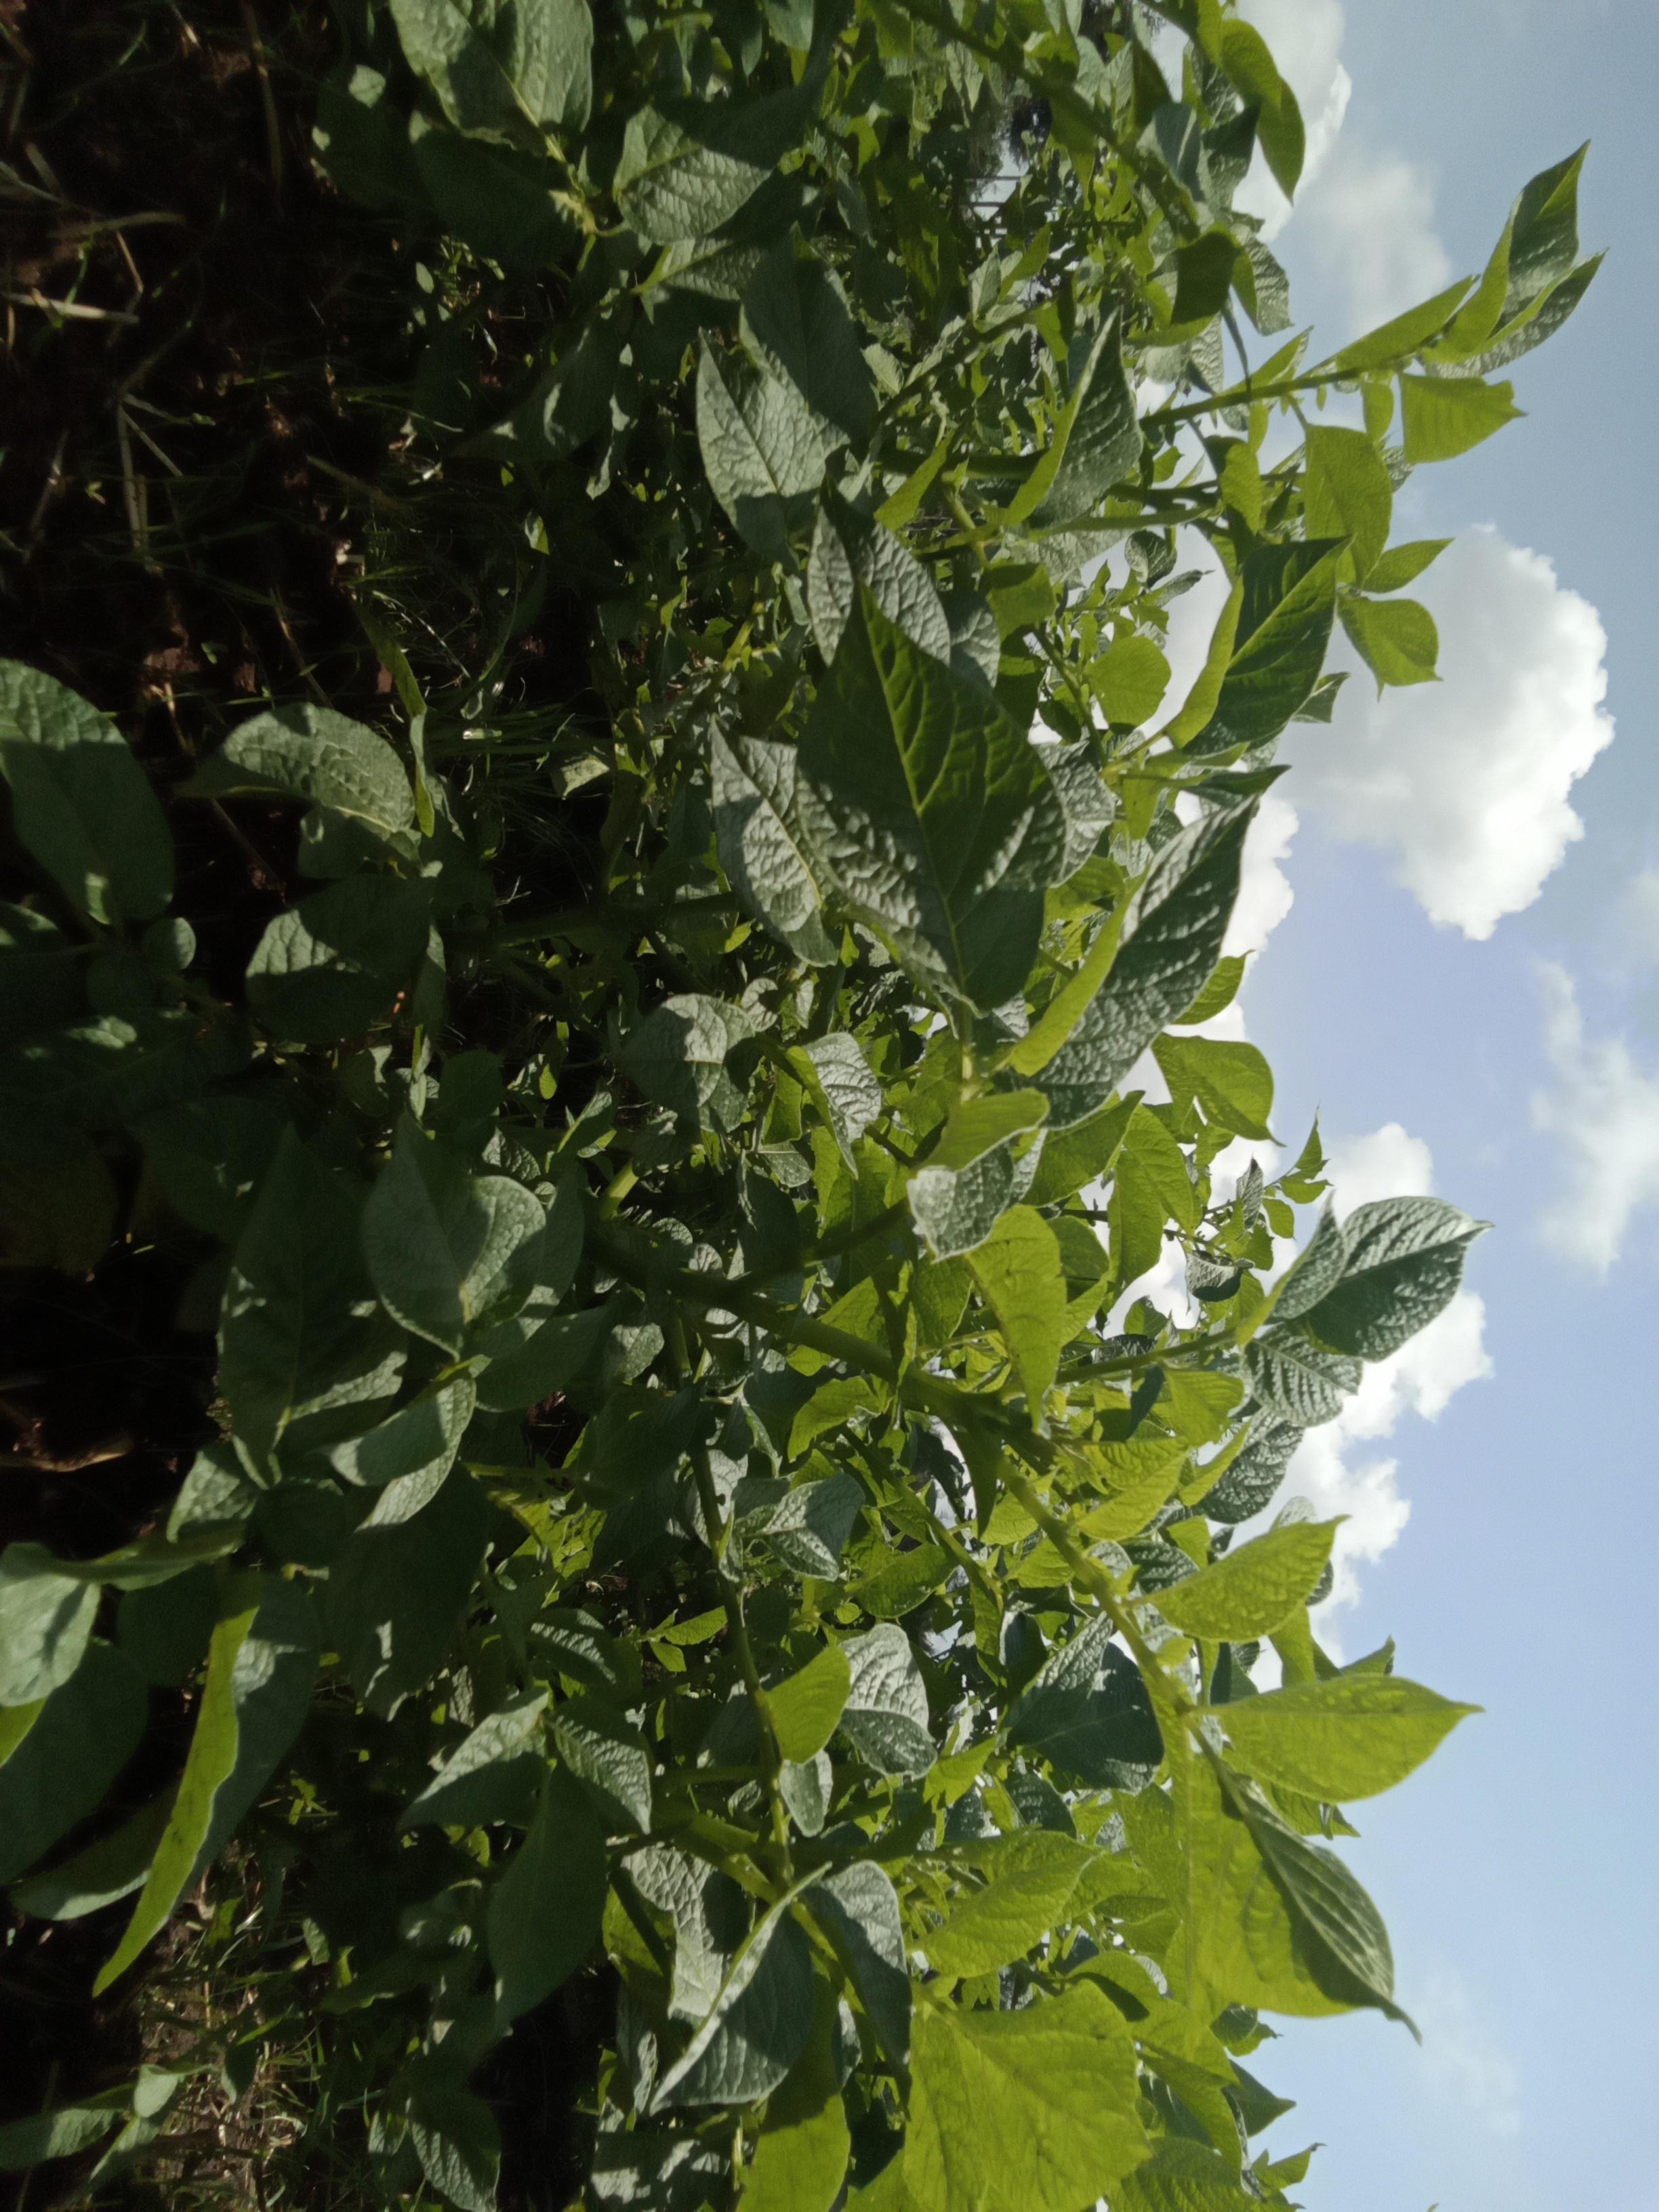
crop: potato
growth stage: vegetative
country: Kenya
